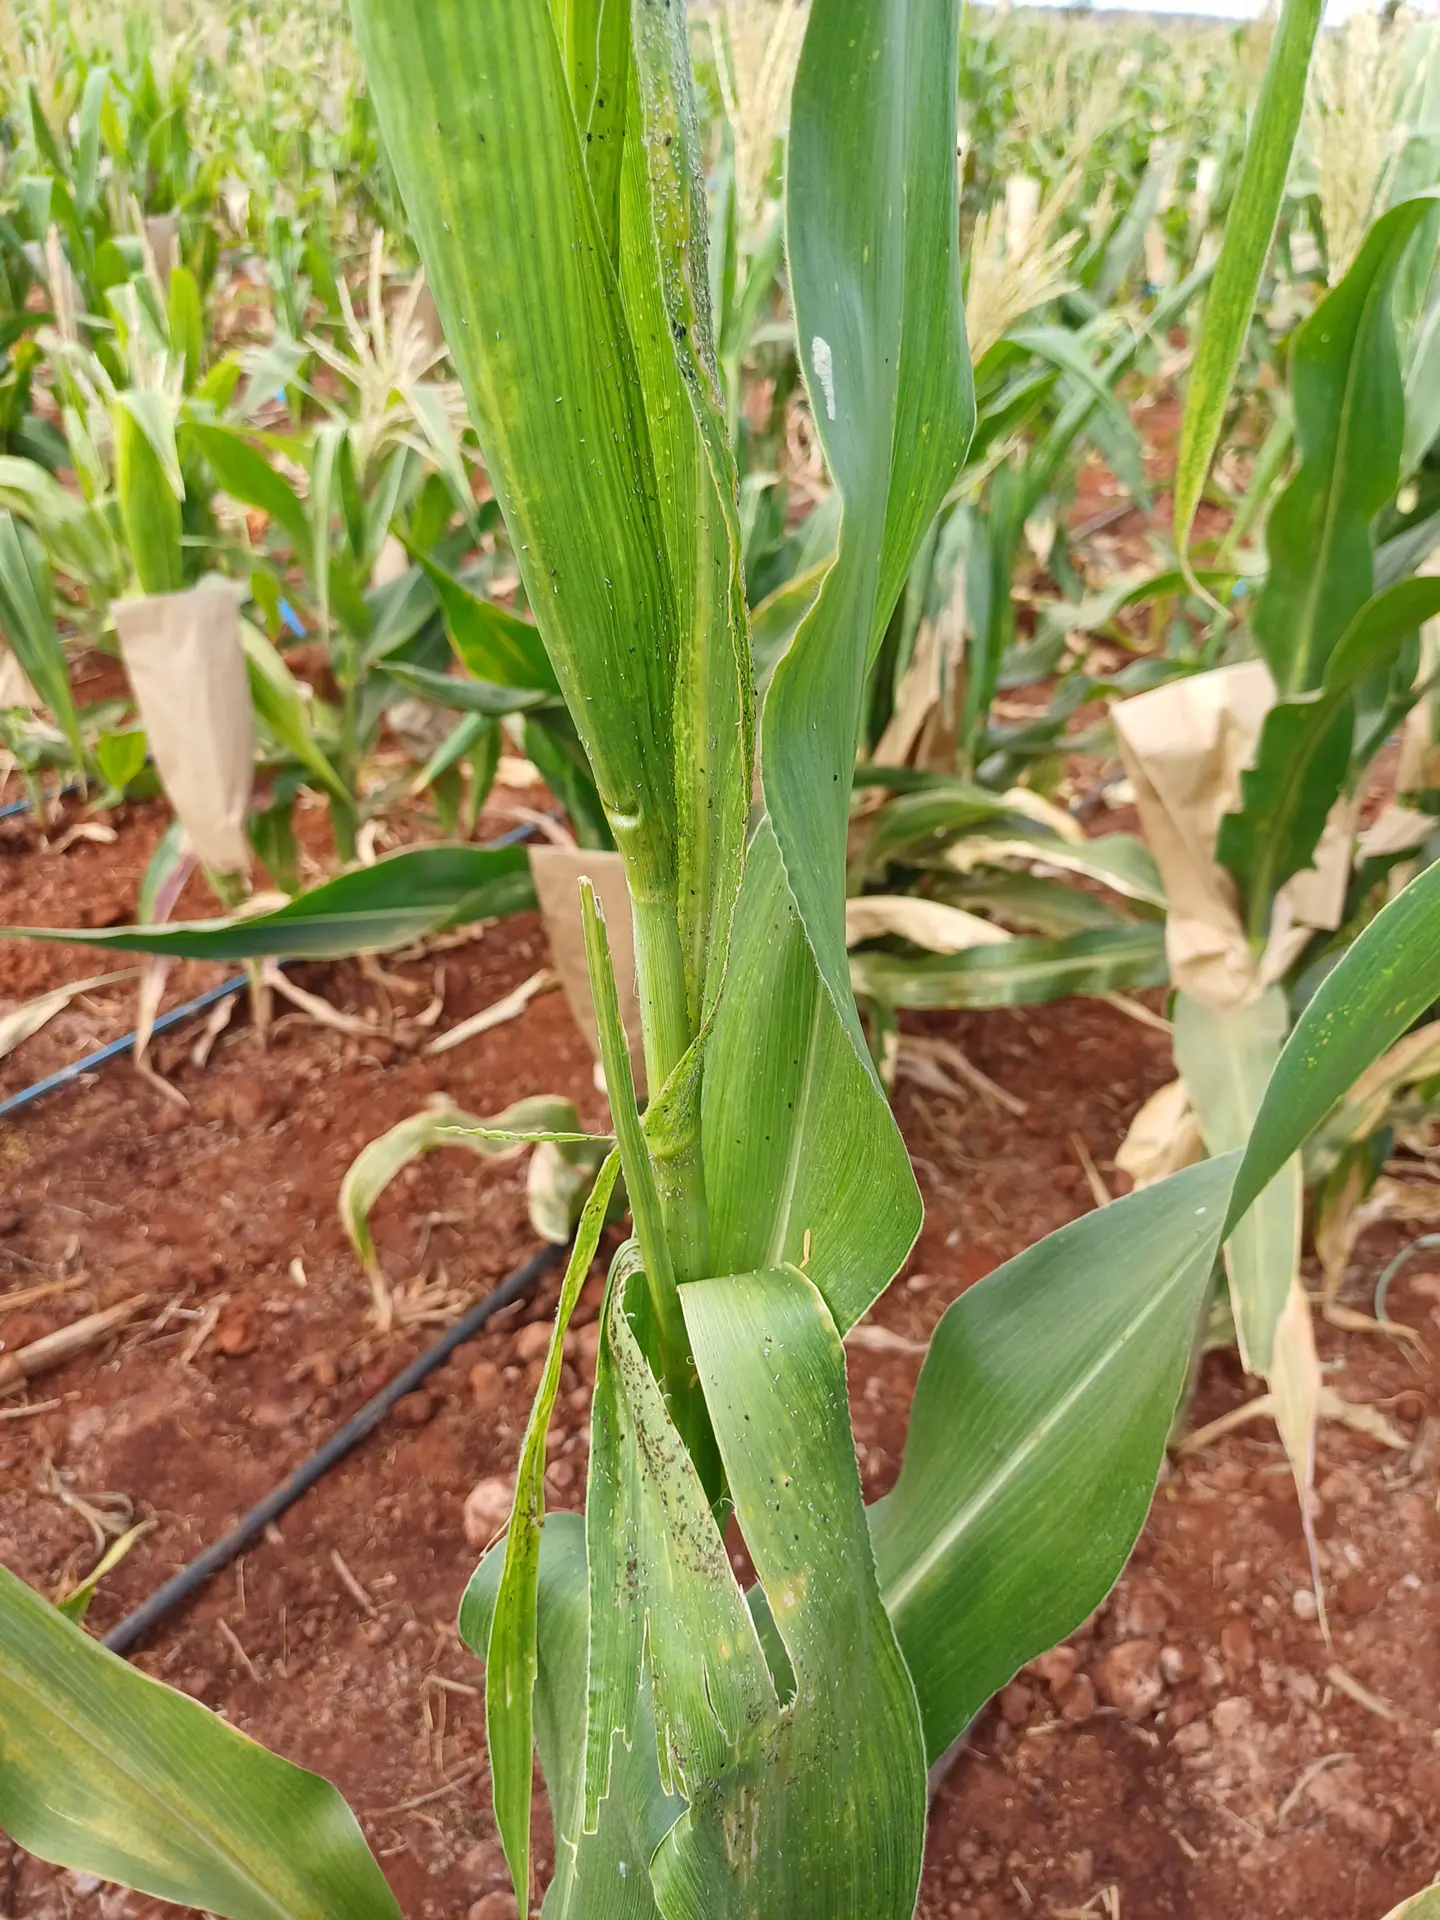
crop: maize
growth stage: flowering
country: Kenya
